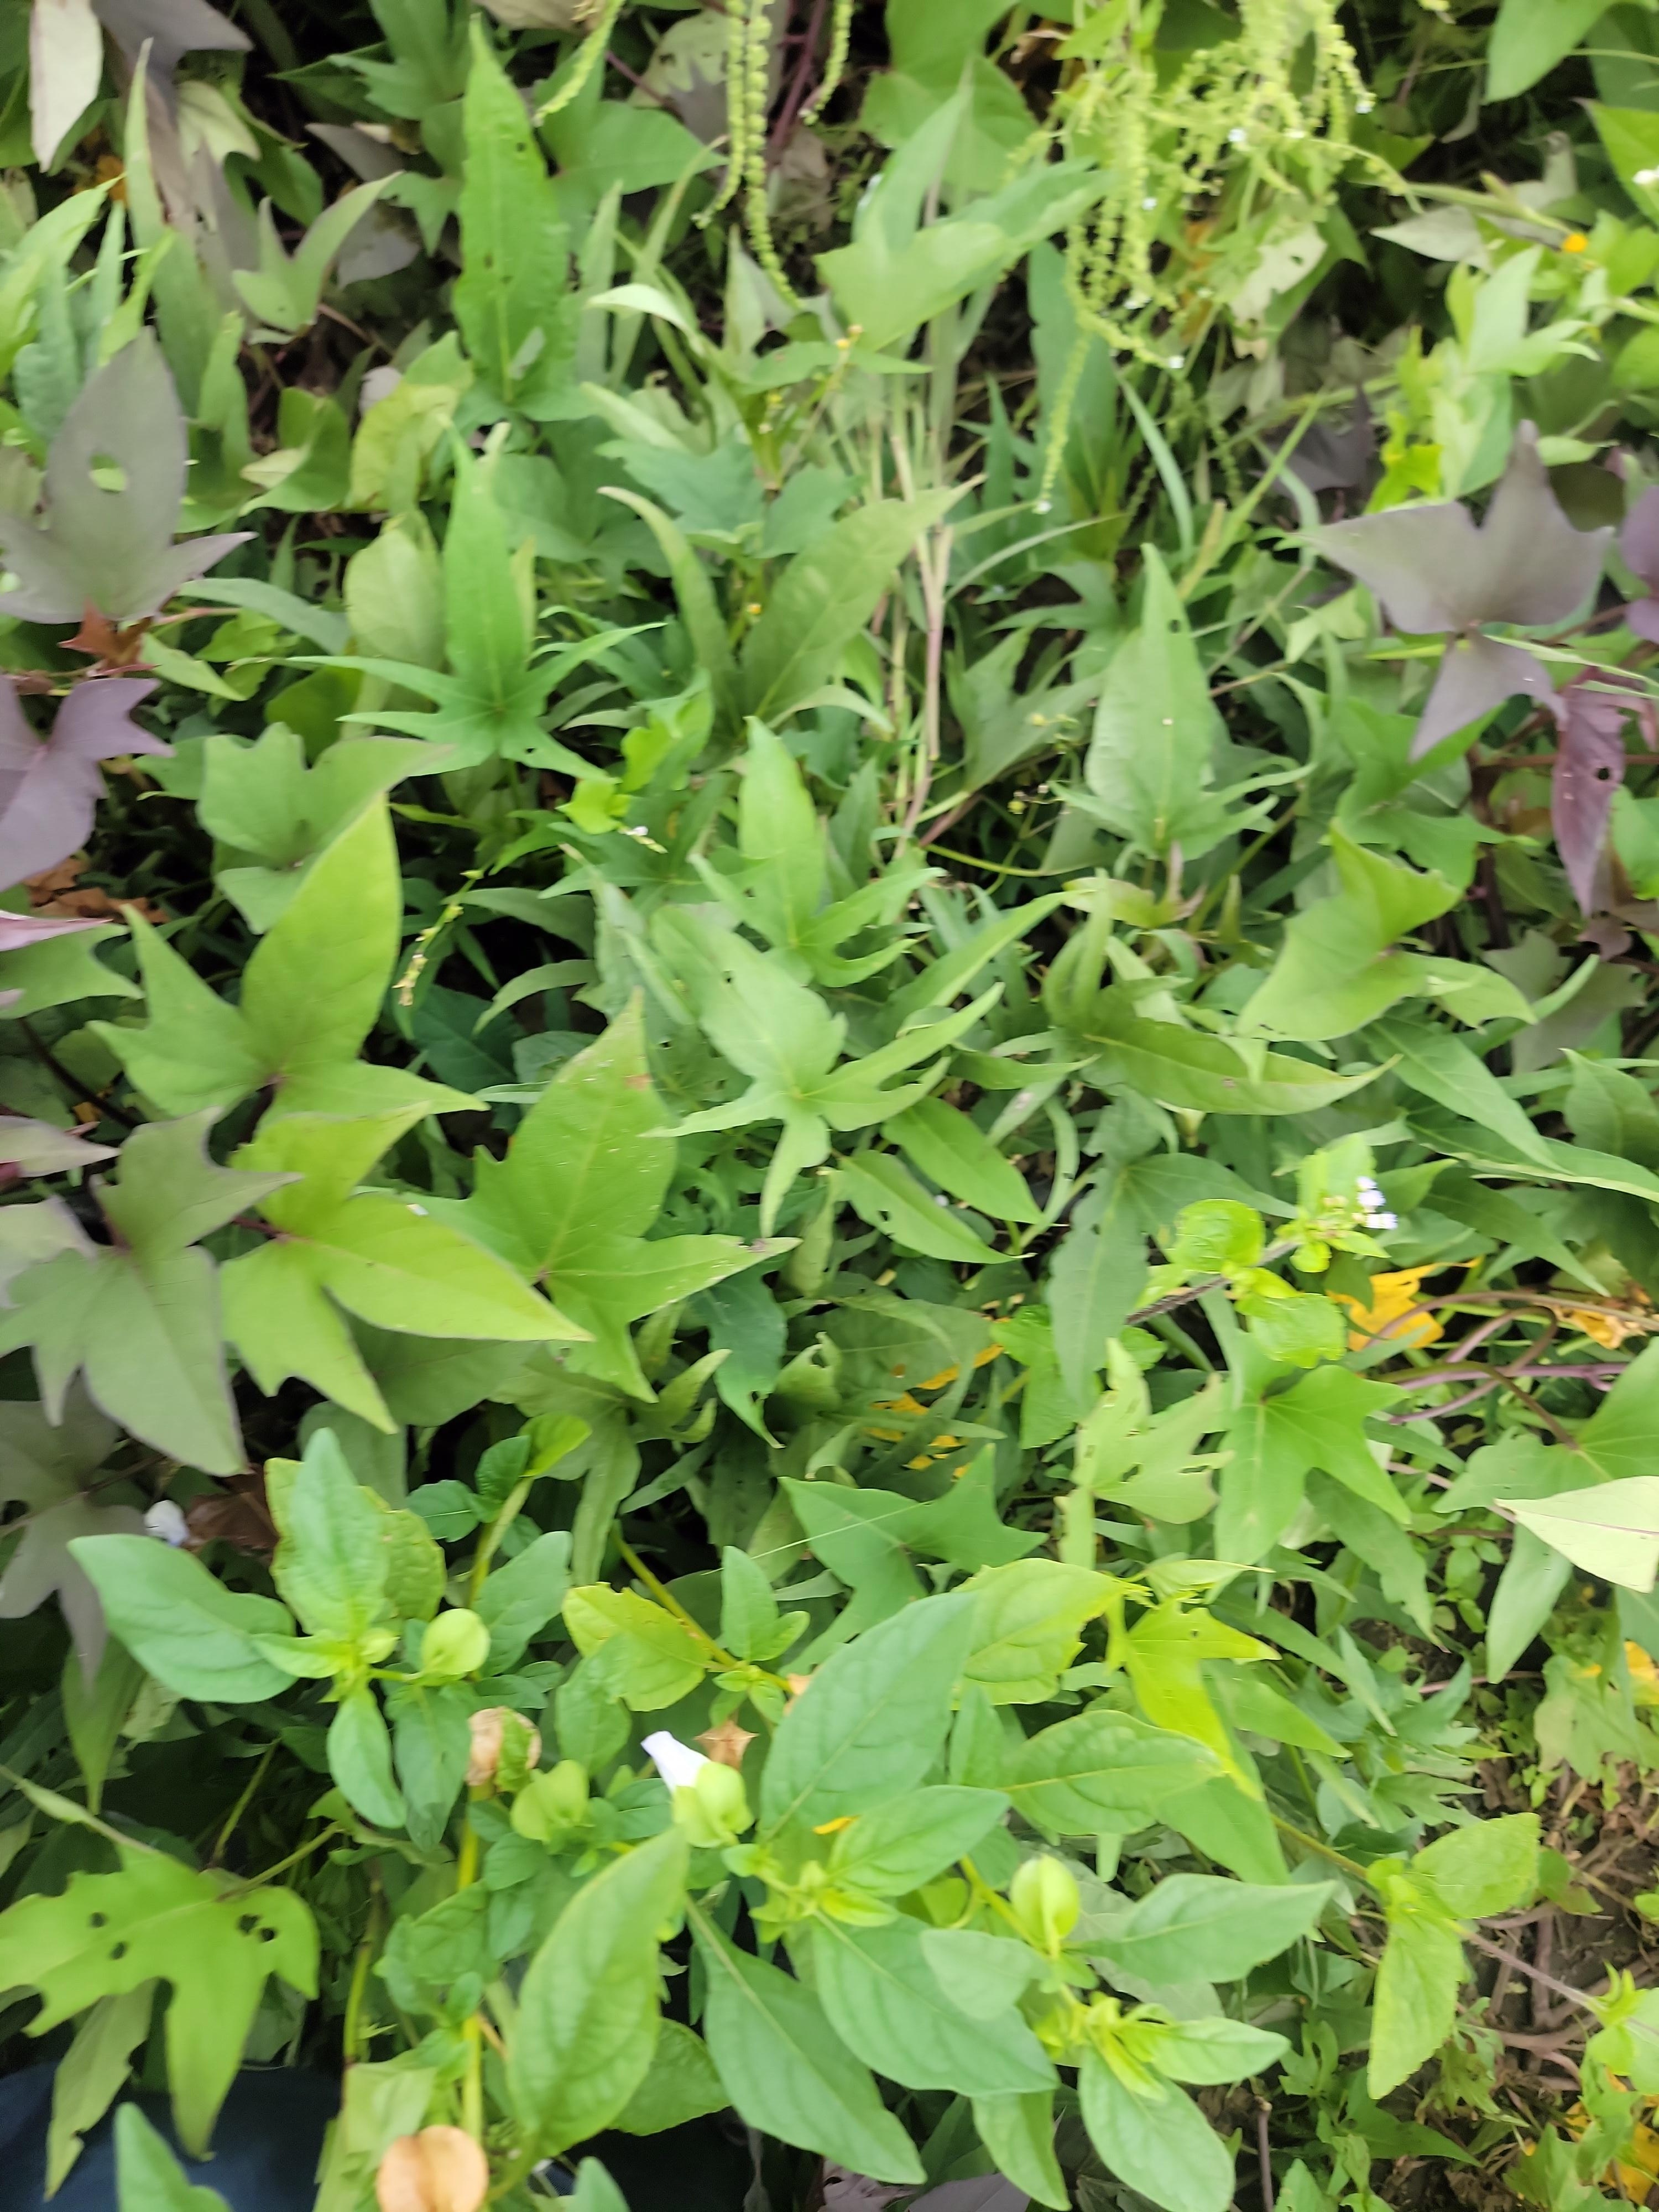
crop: sweet potato
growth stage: vegetative
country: Tanzania
